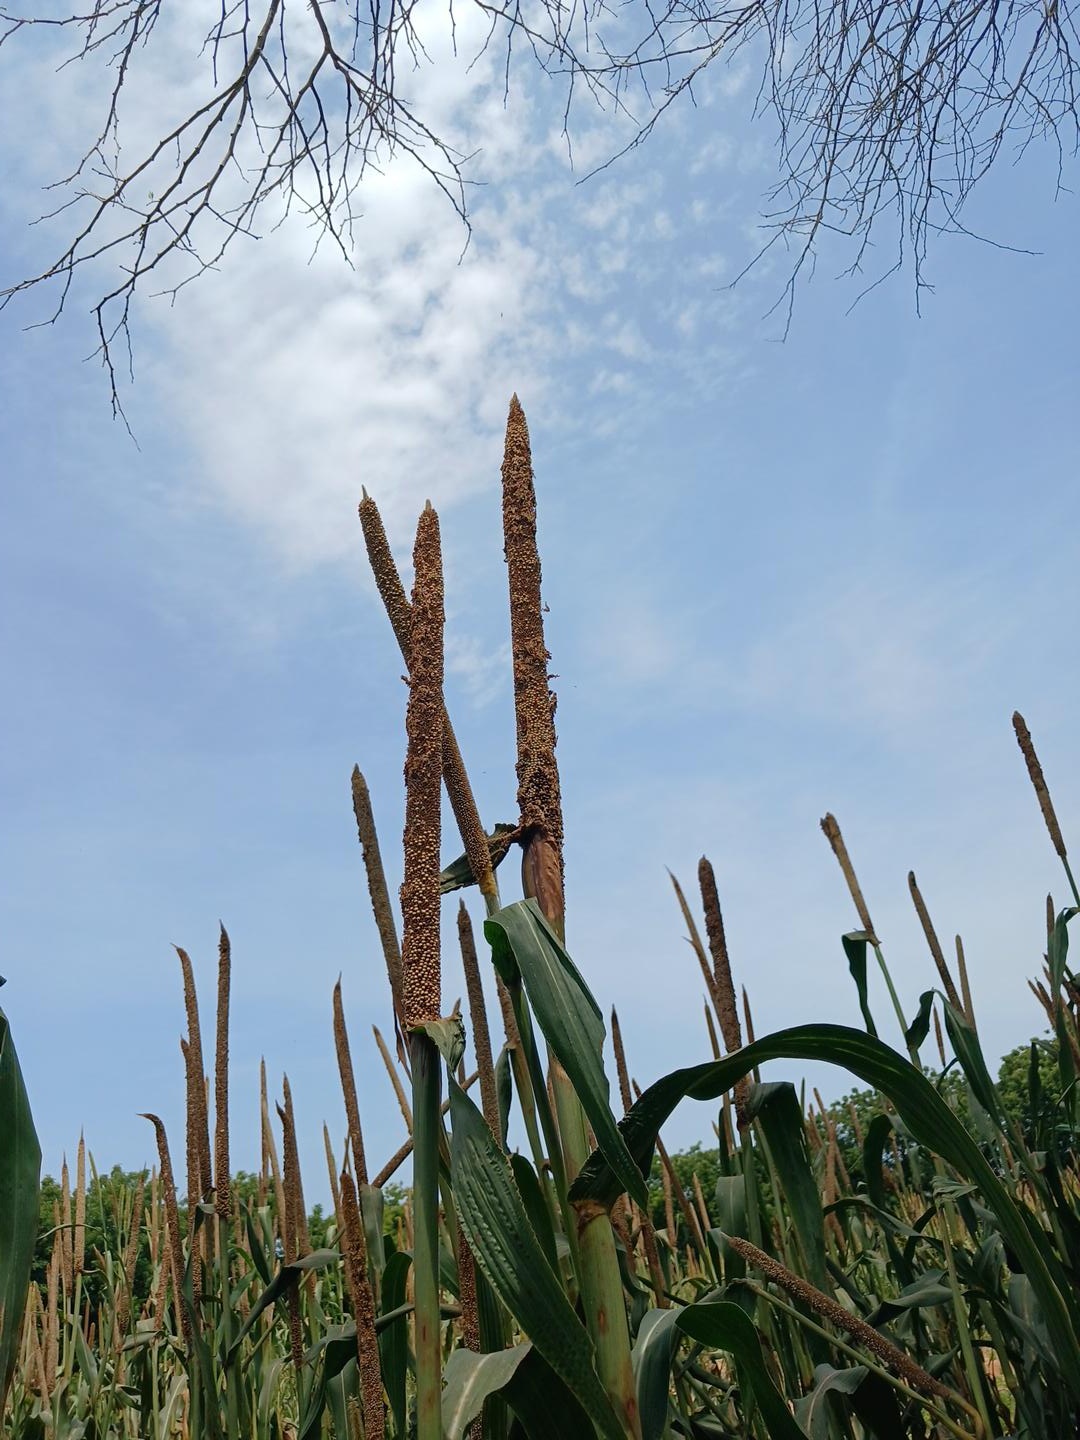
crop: pearl millet
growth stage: maturity
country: Senegal
